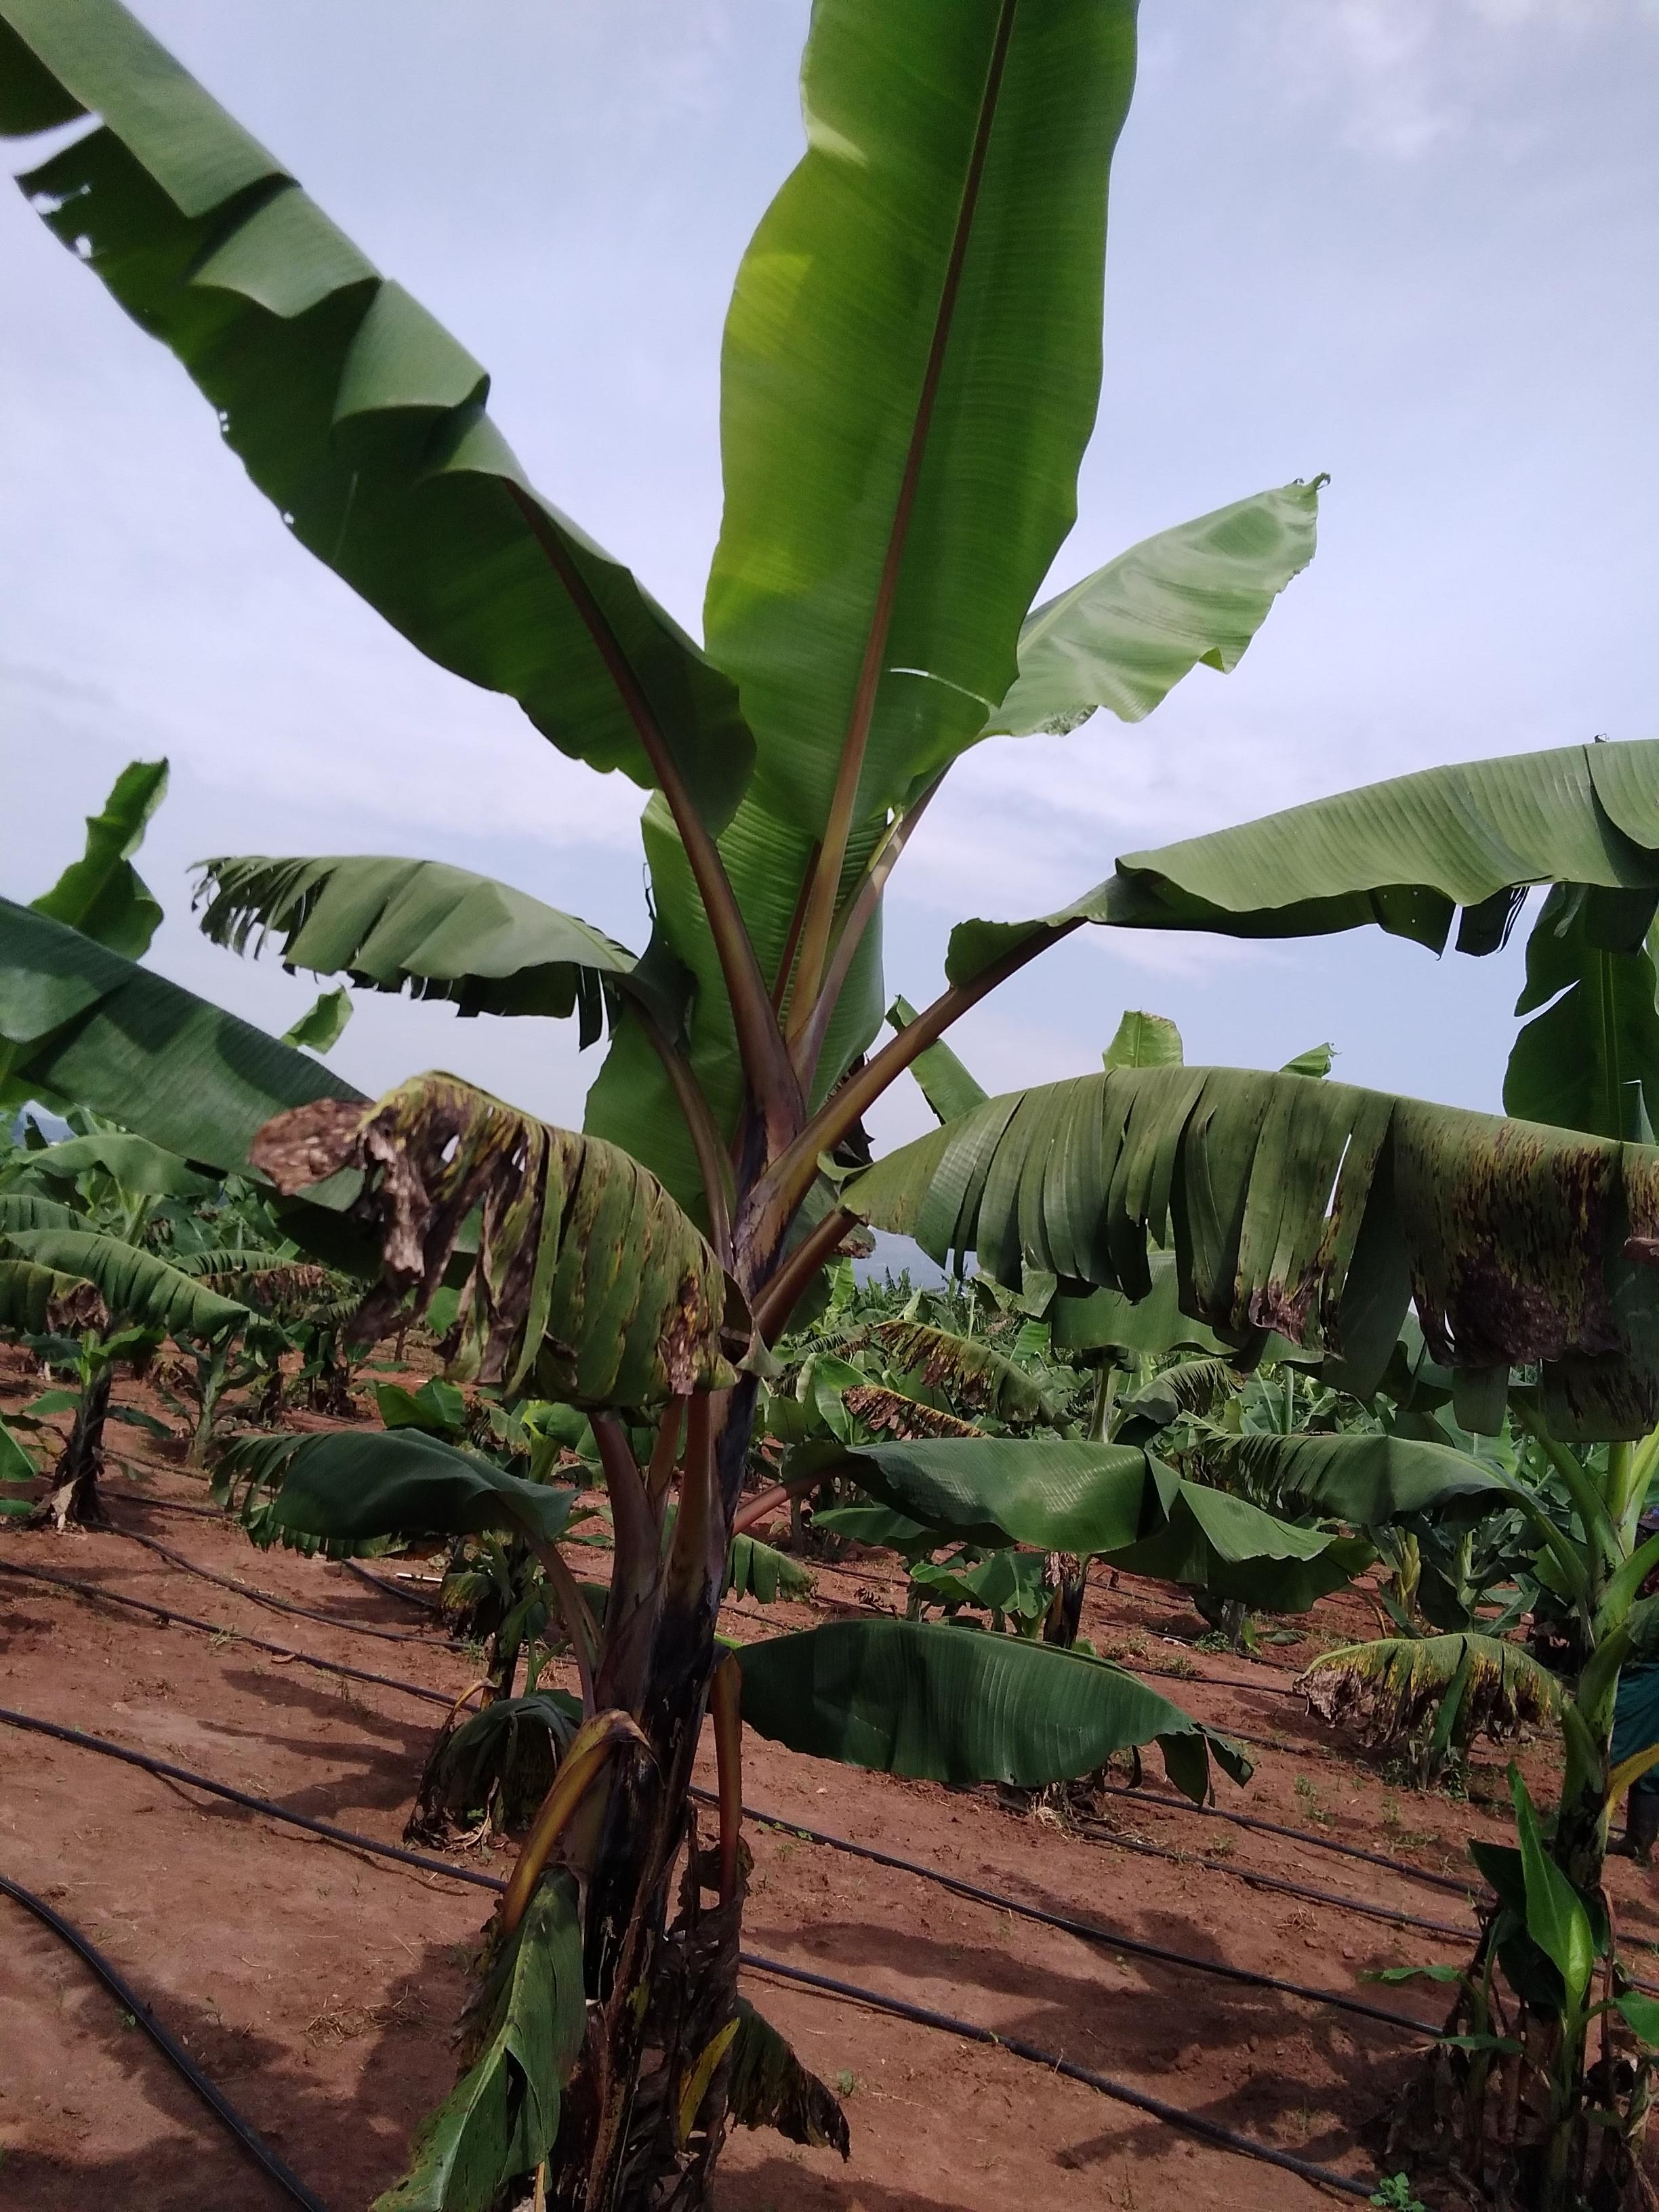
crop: banana
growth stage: vegetative
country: Uganda
